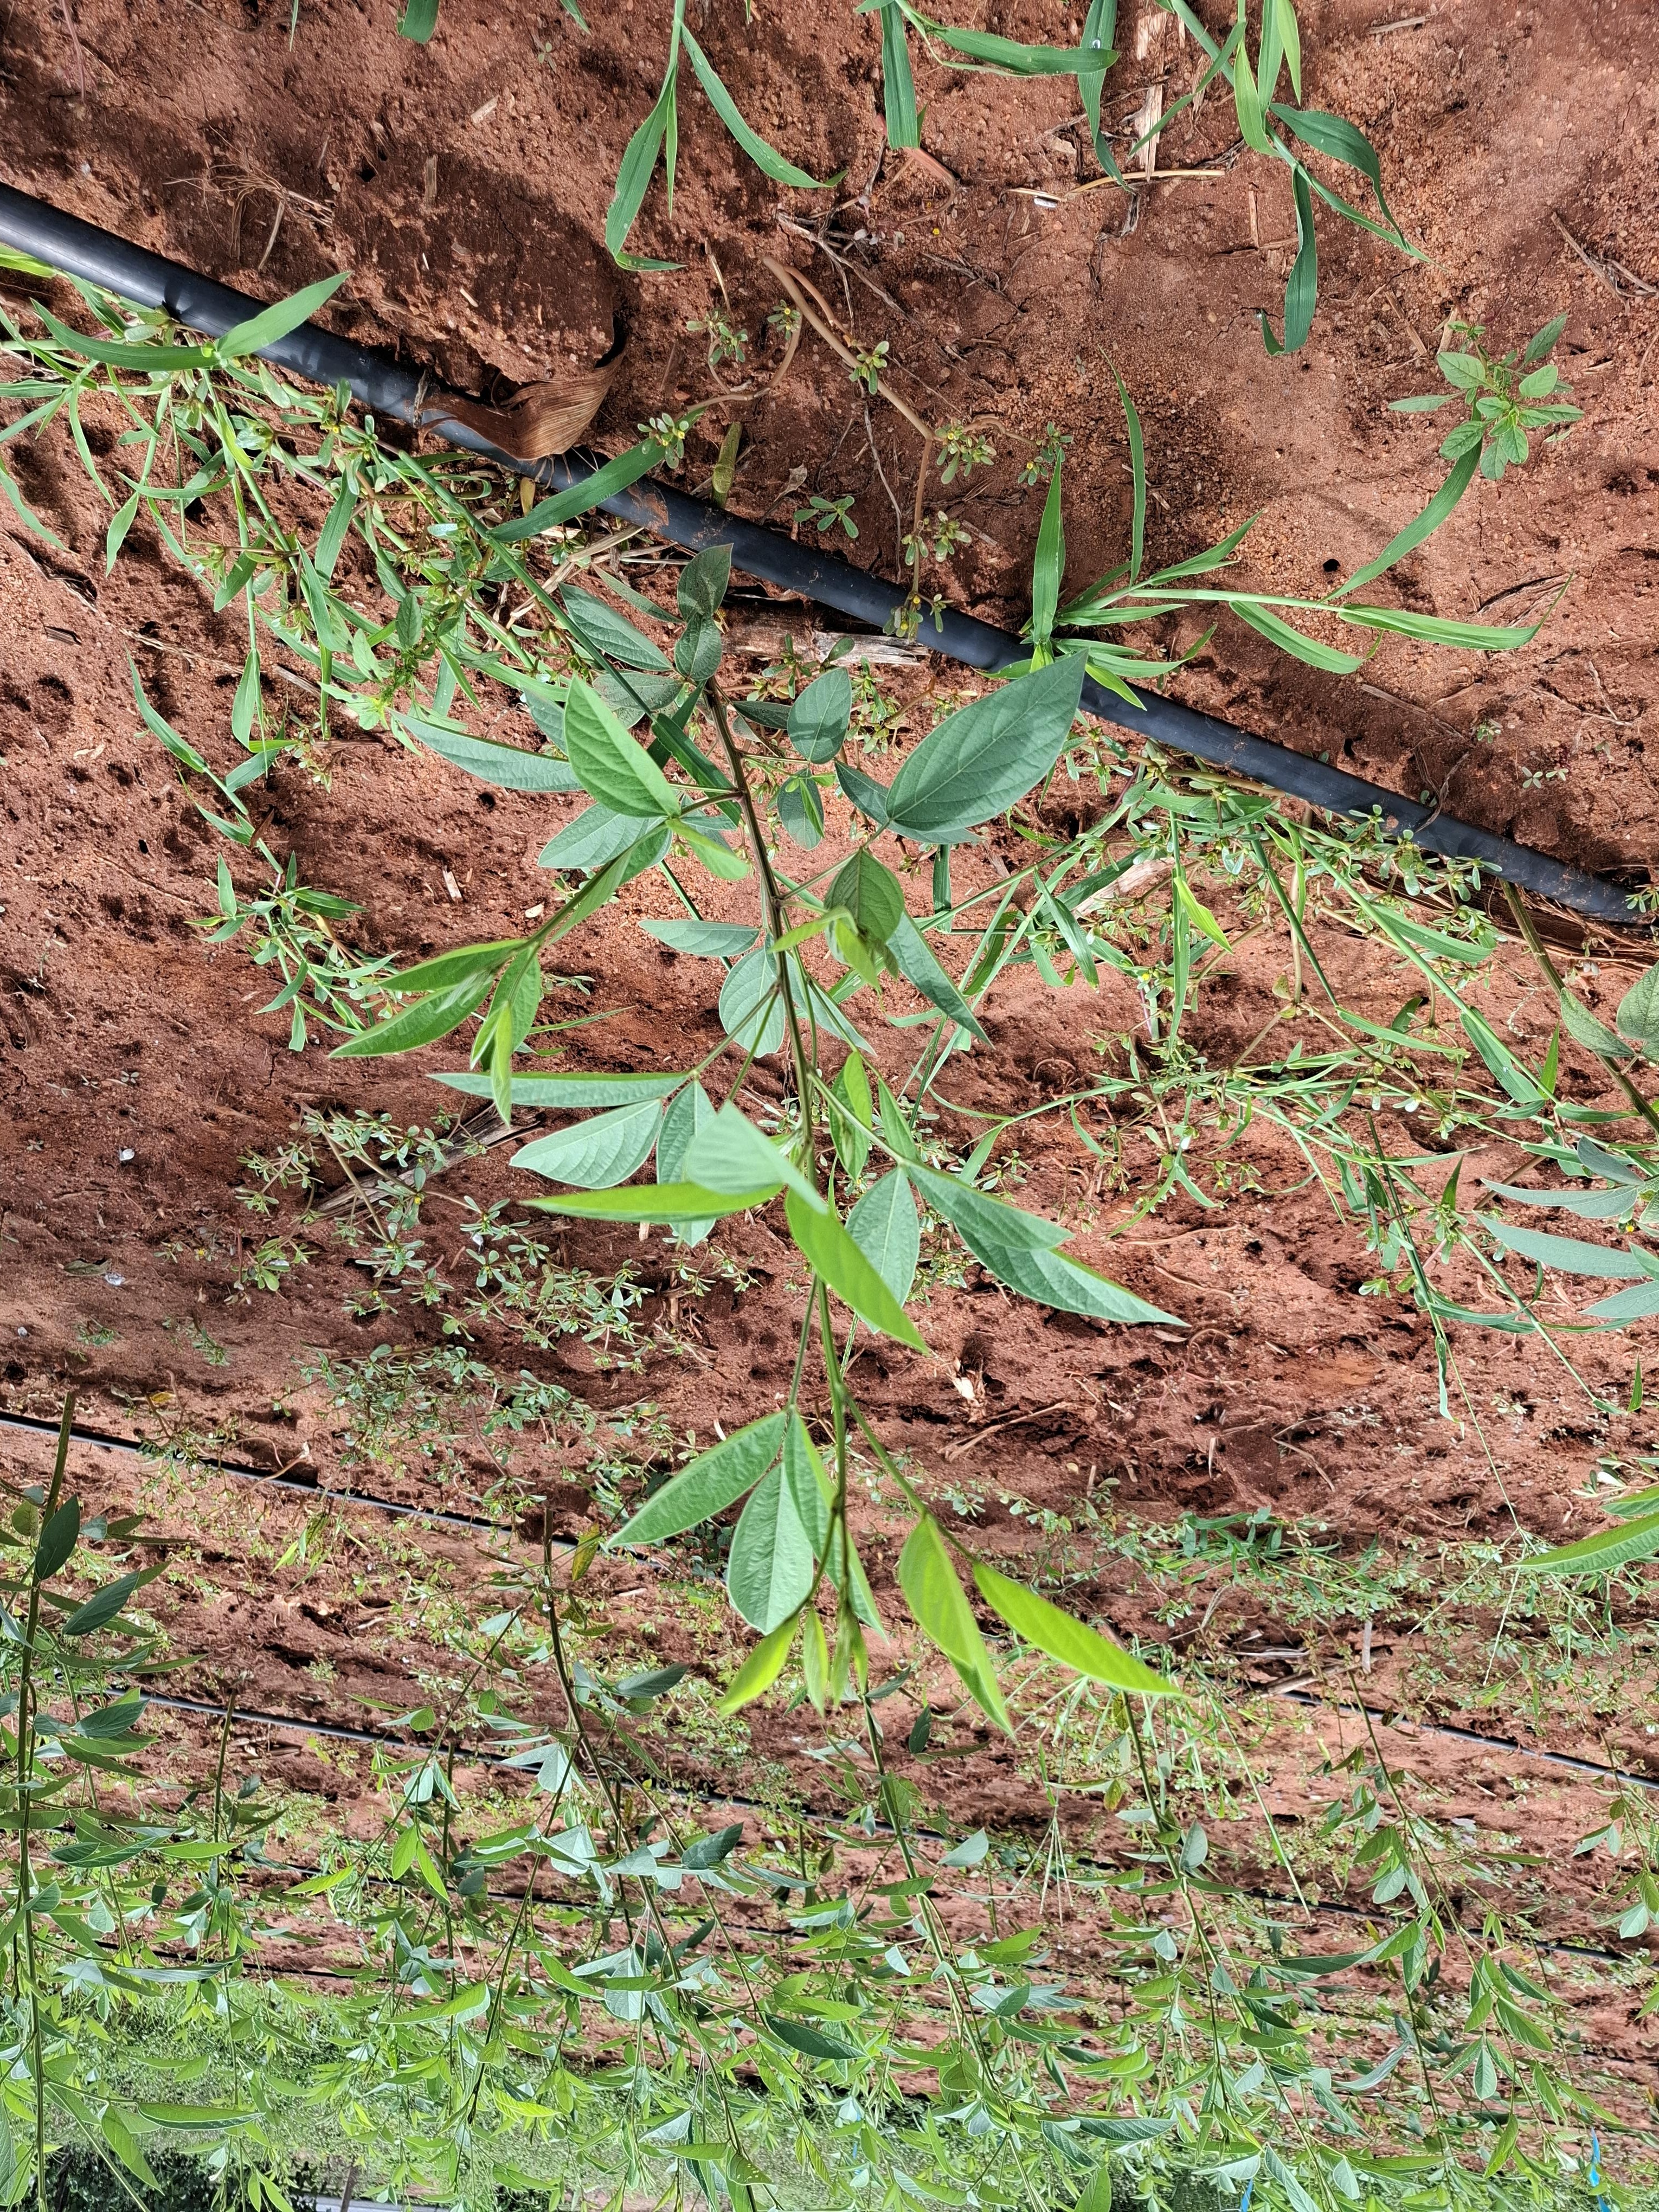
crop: pigeonpea
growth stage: flowering
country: Kenya
